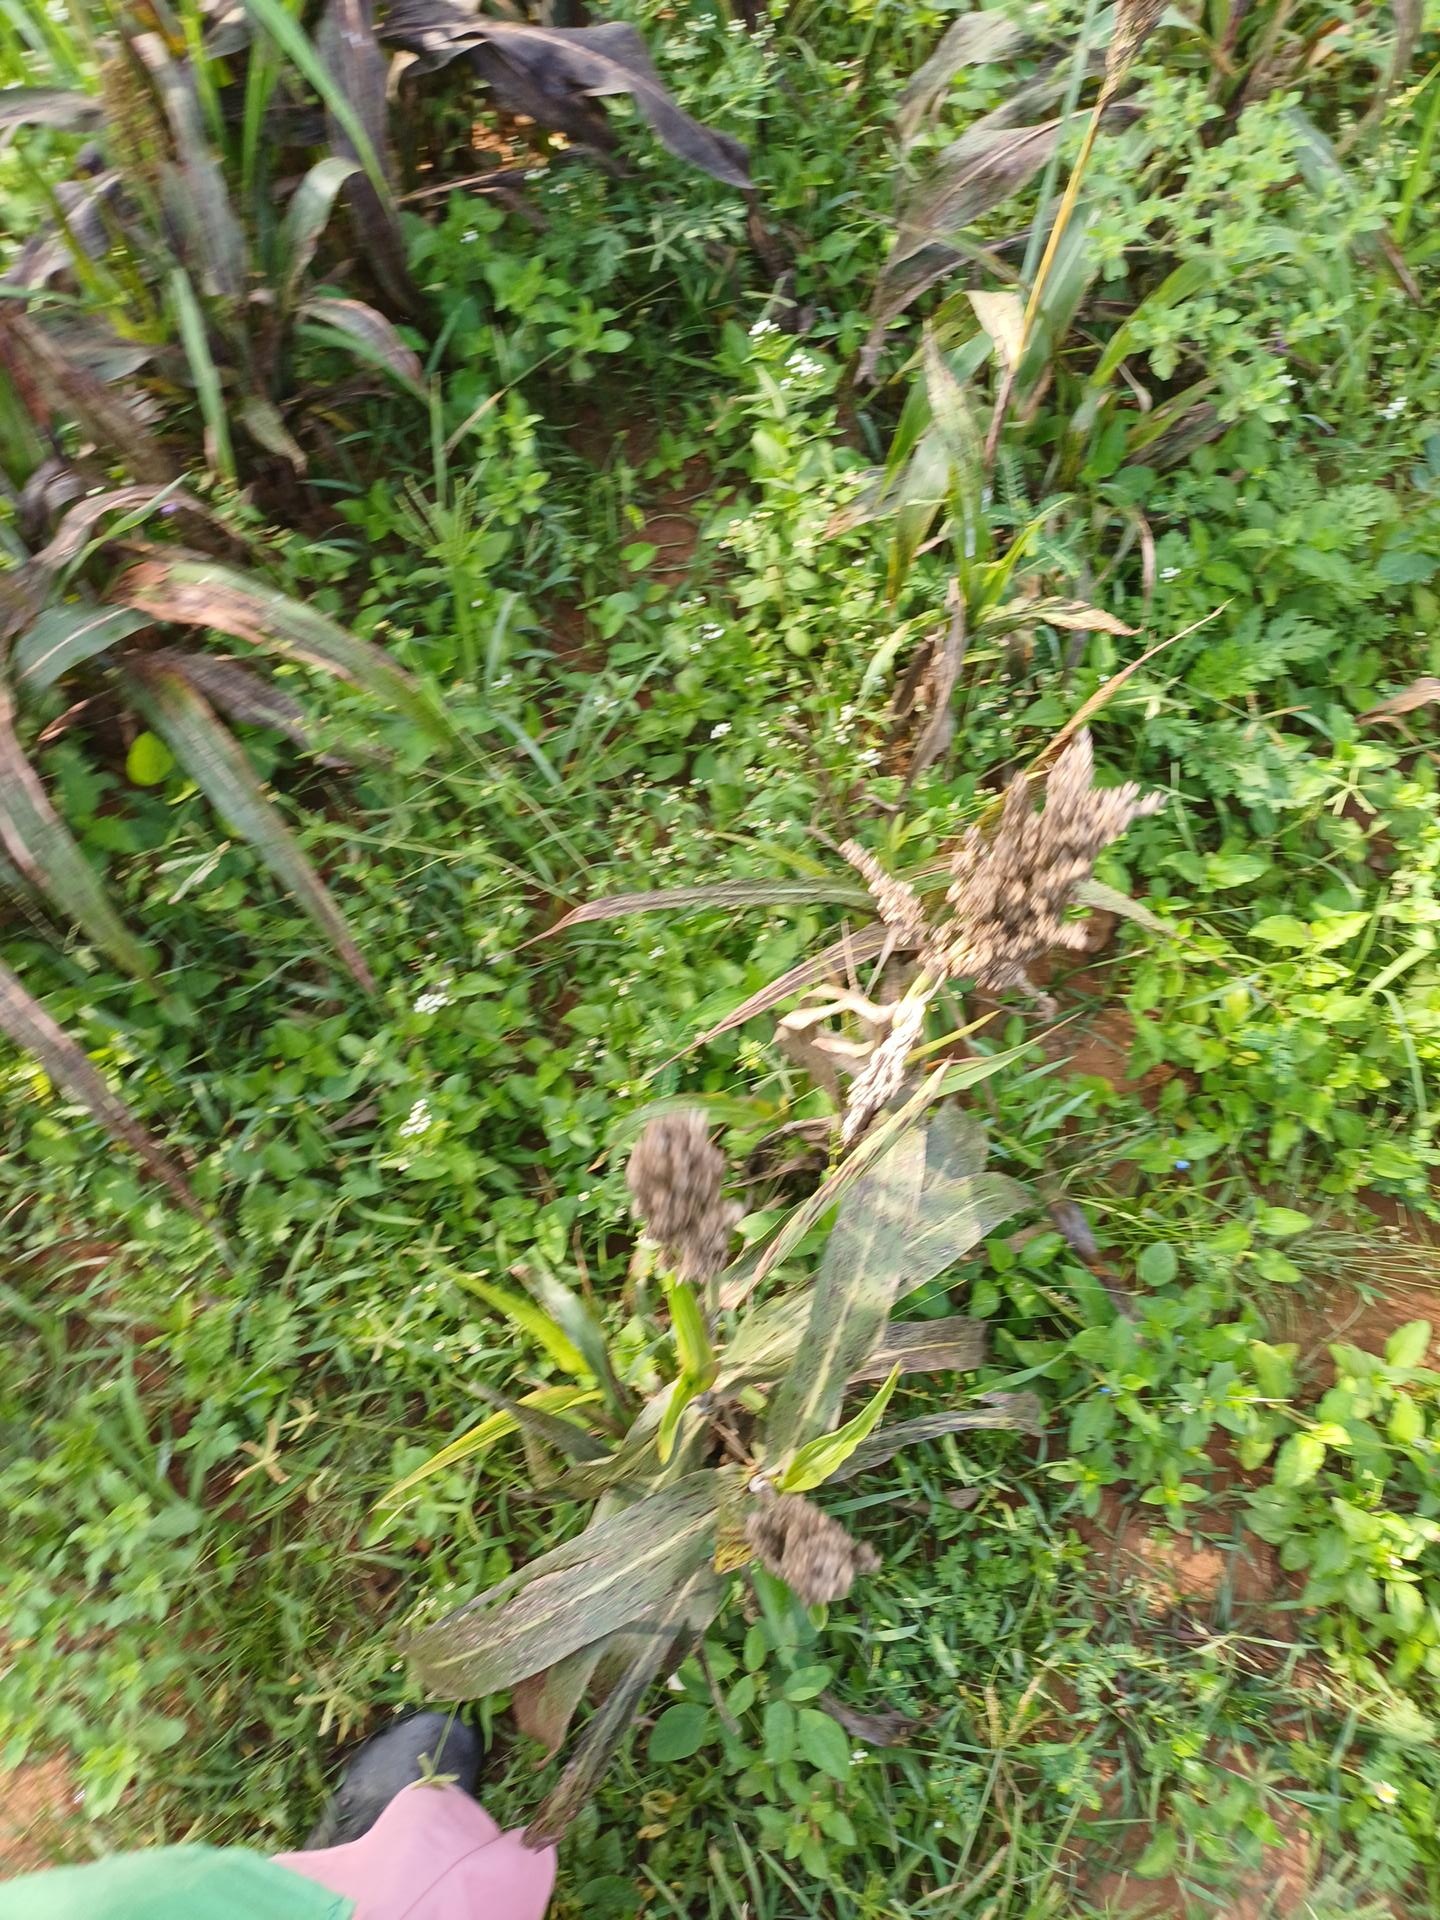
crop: sorghum
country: Kenya
